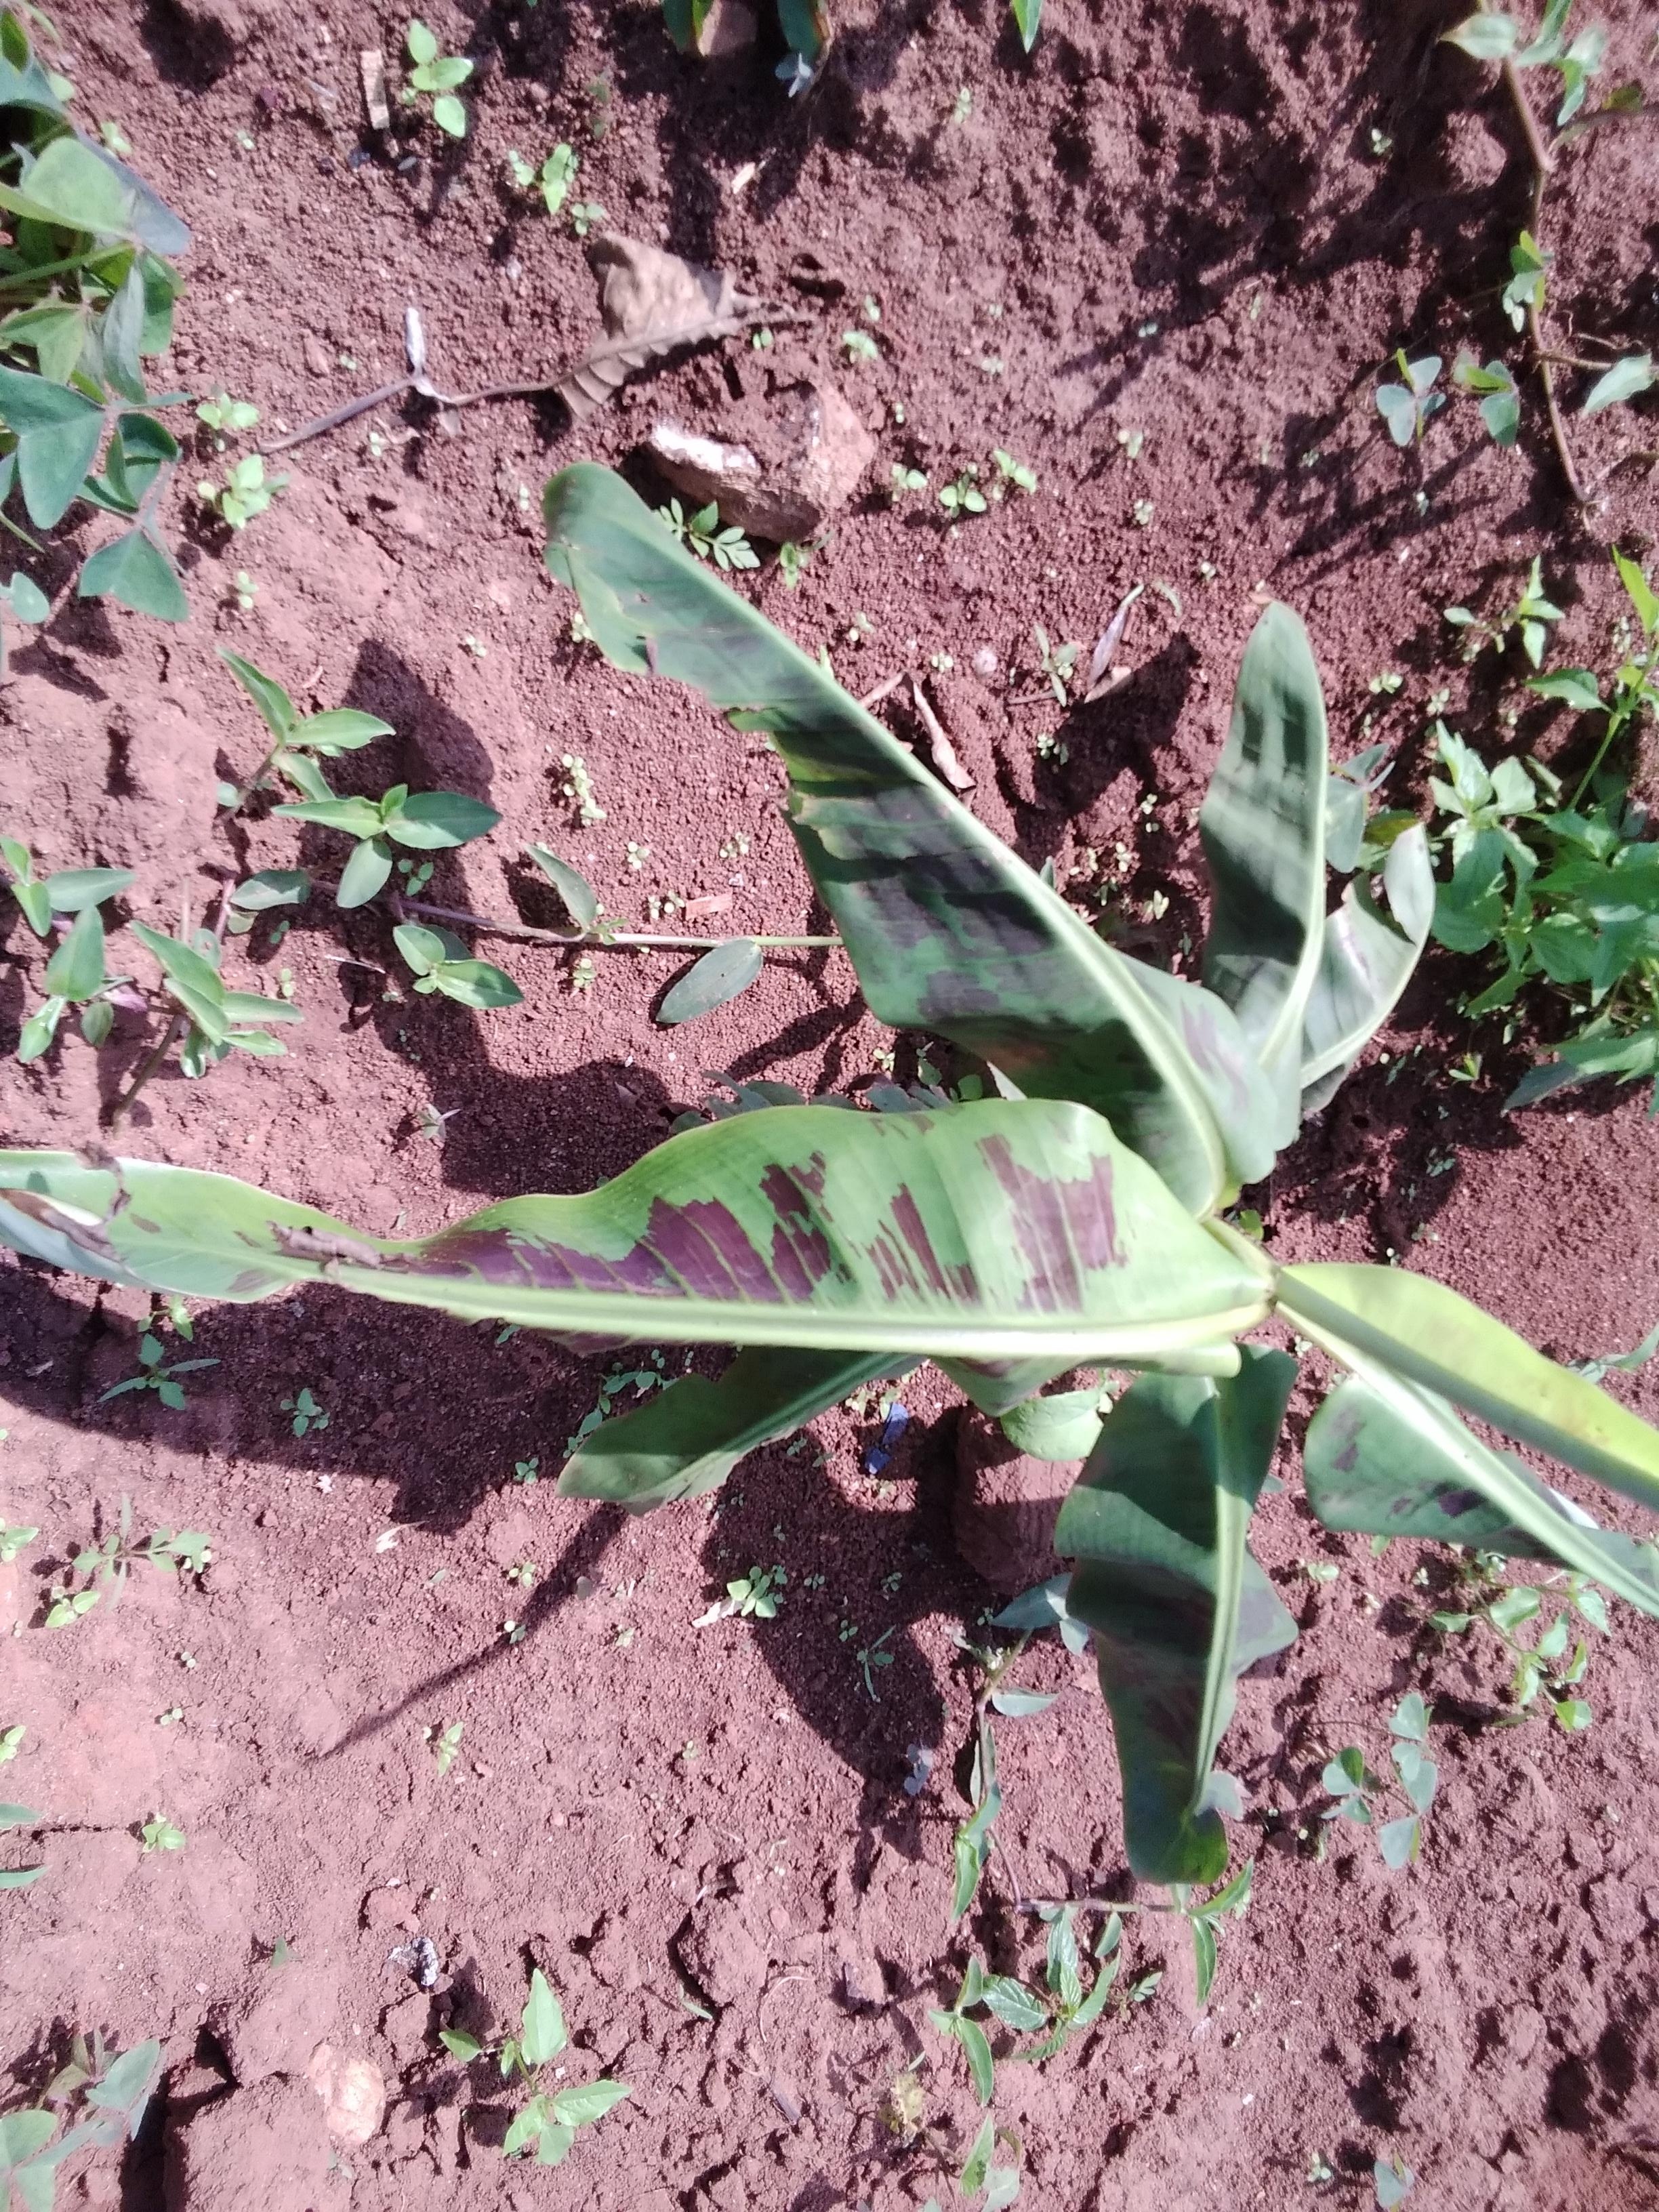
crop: banana
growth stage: vegetative
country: Uganda
